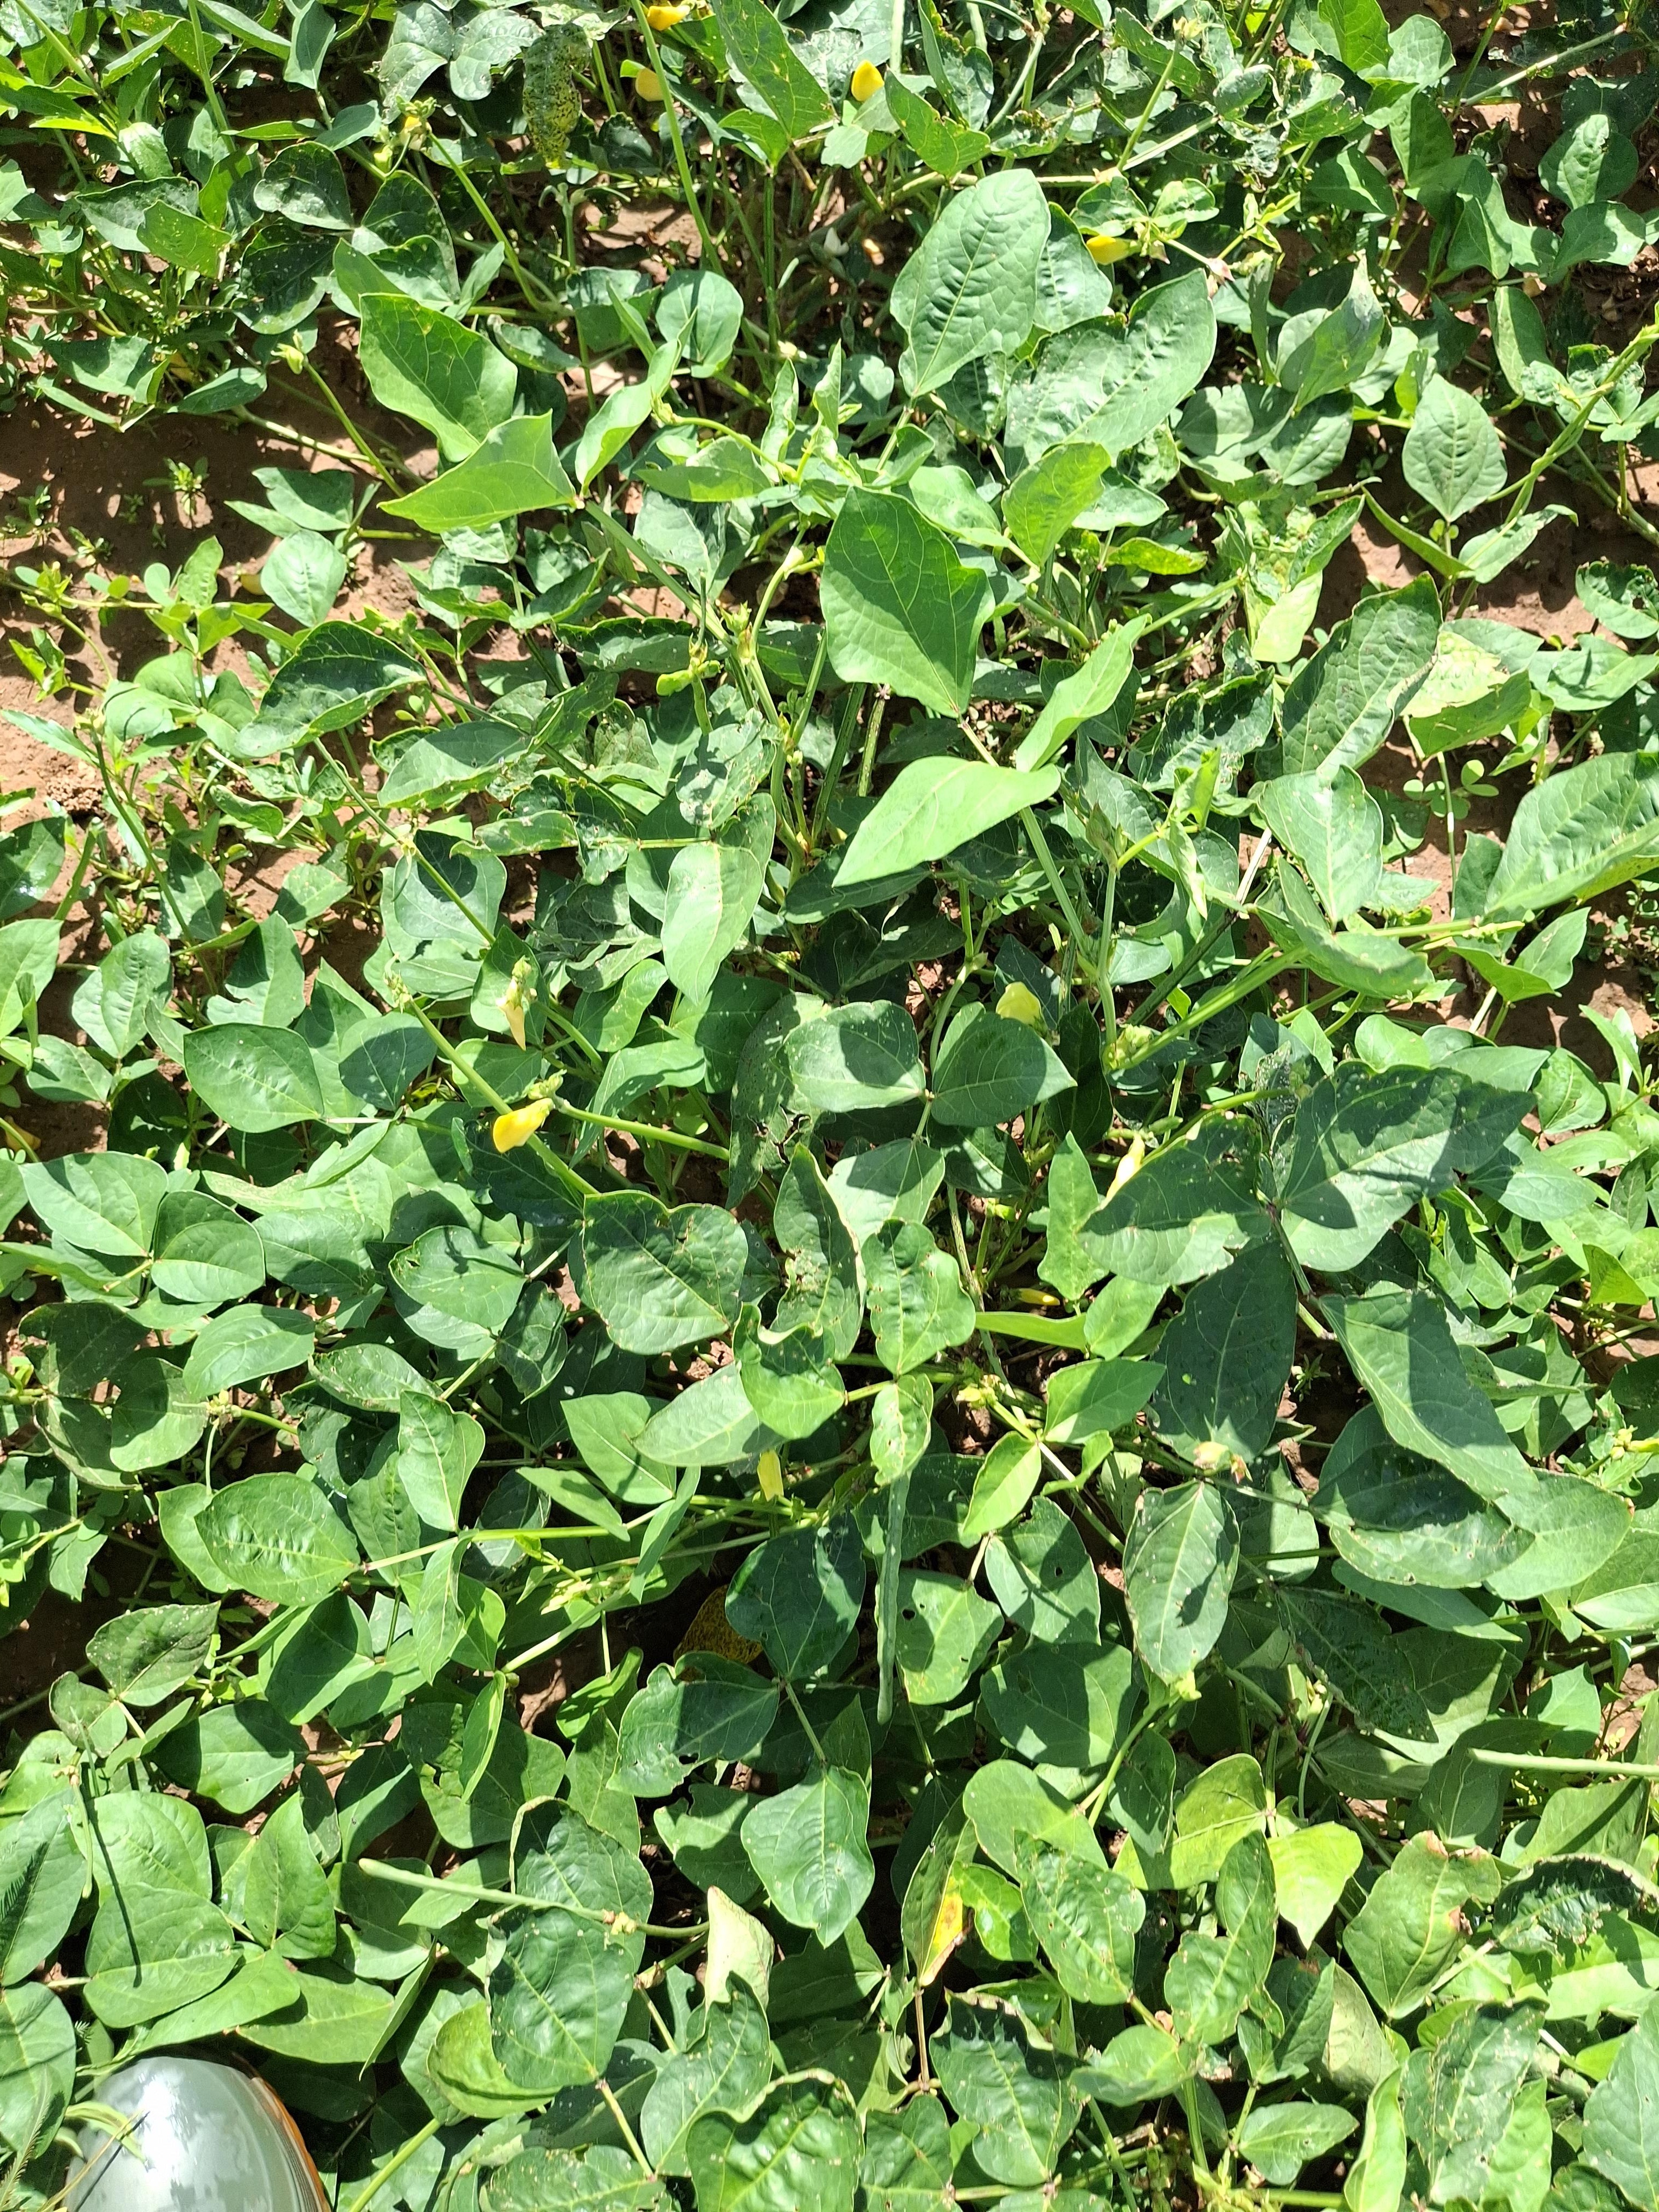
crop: cowpea
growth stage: development pod
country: Nigeria
